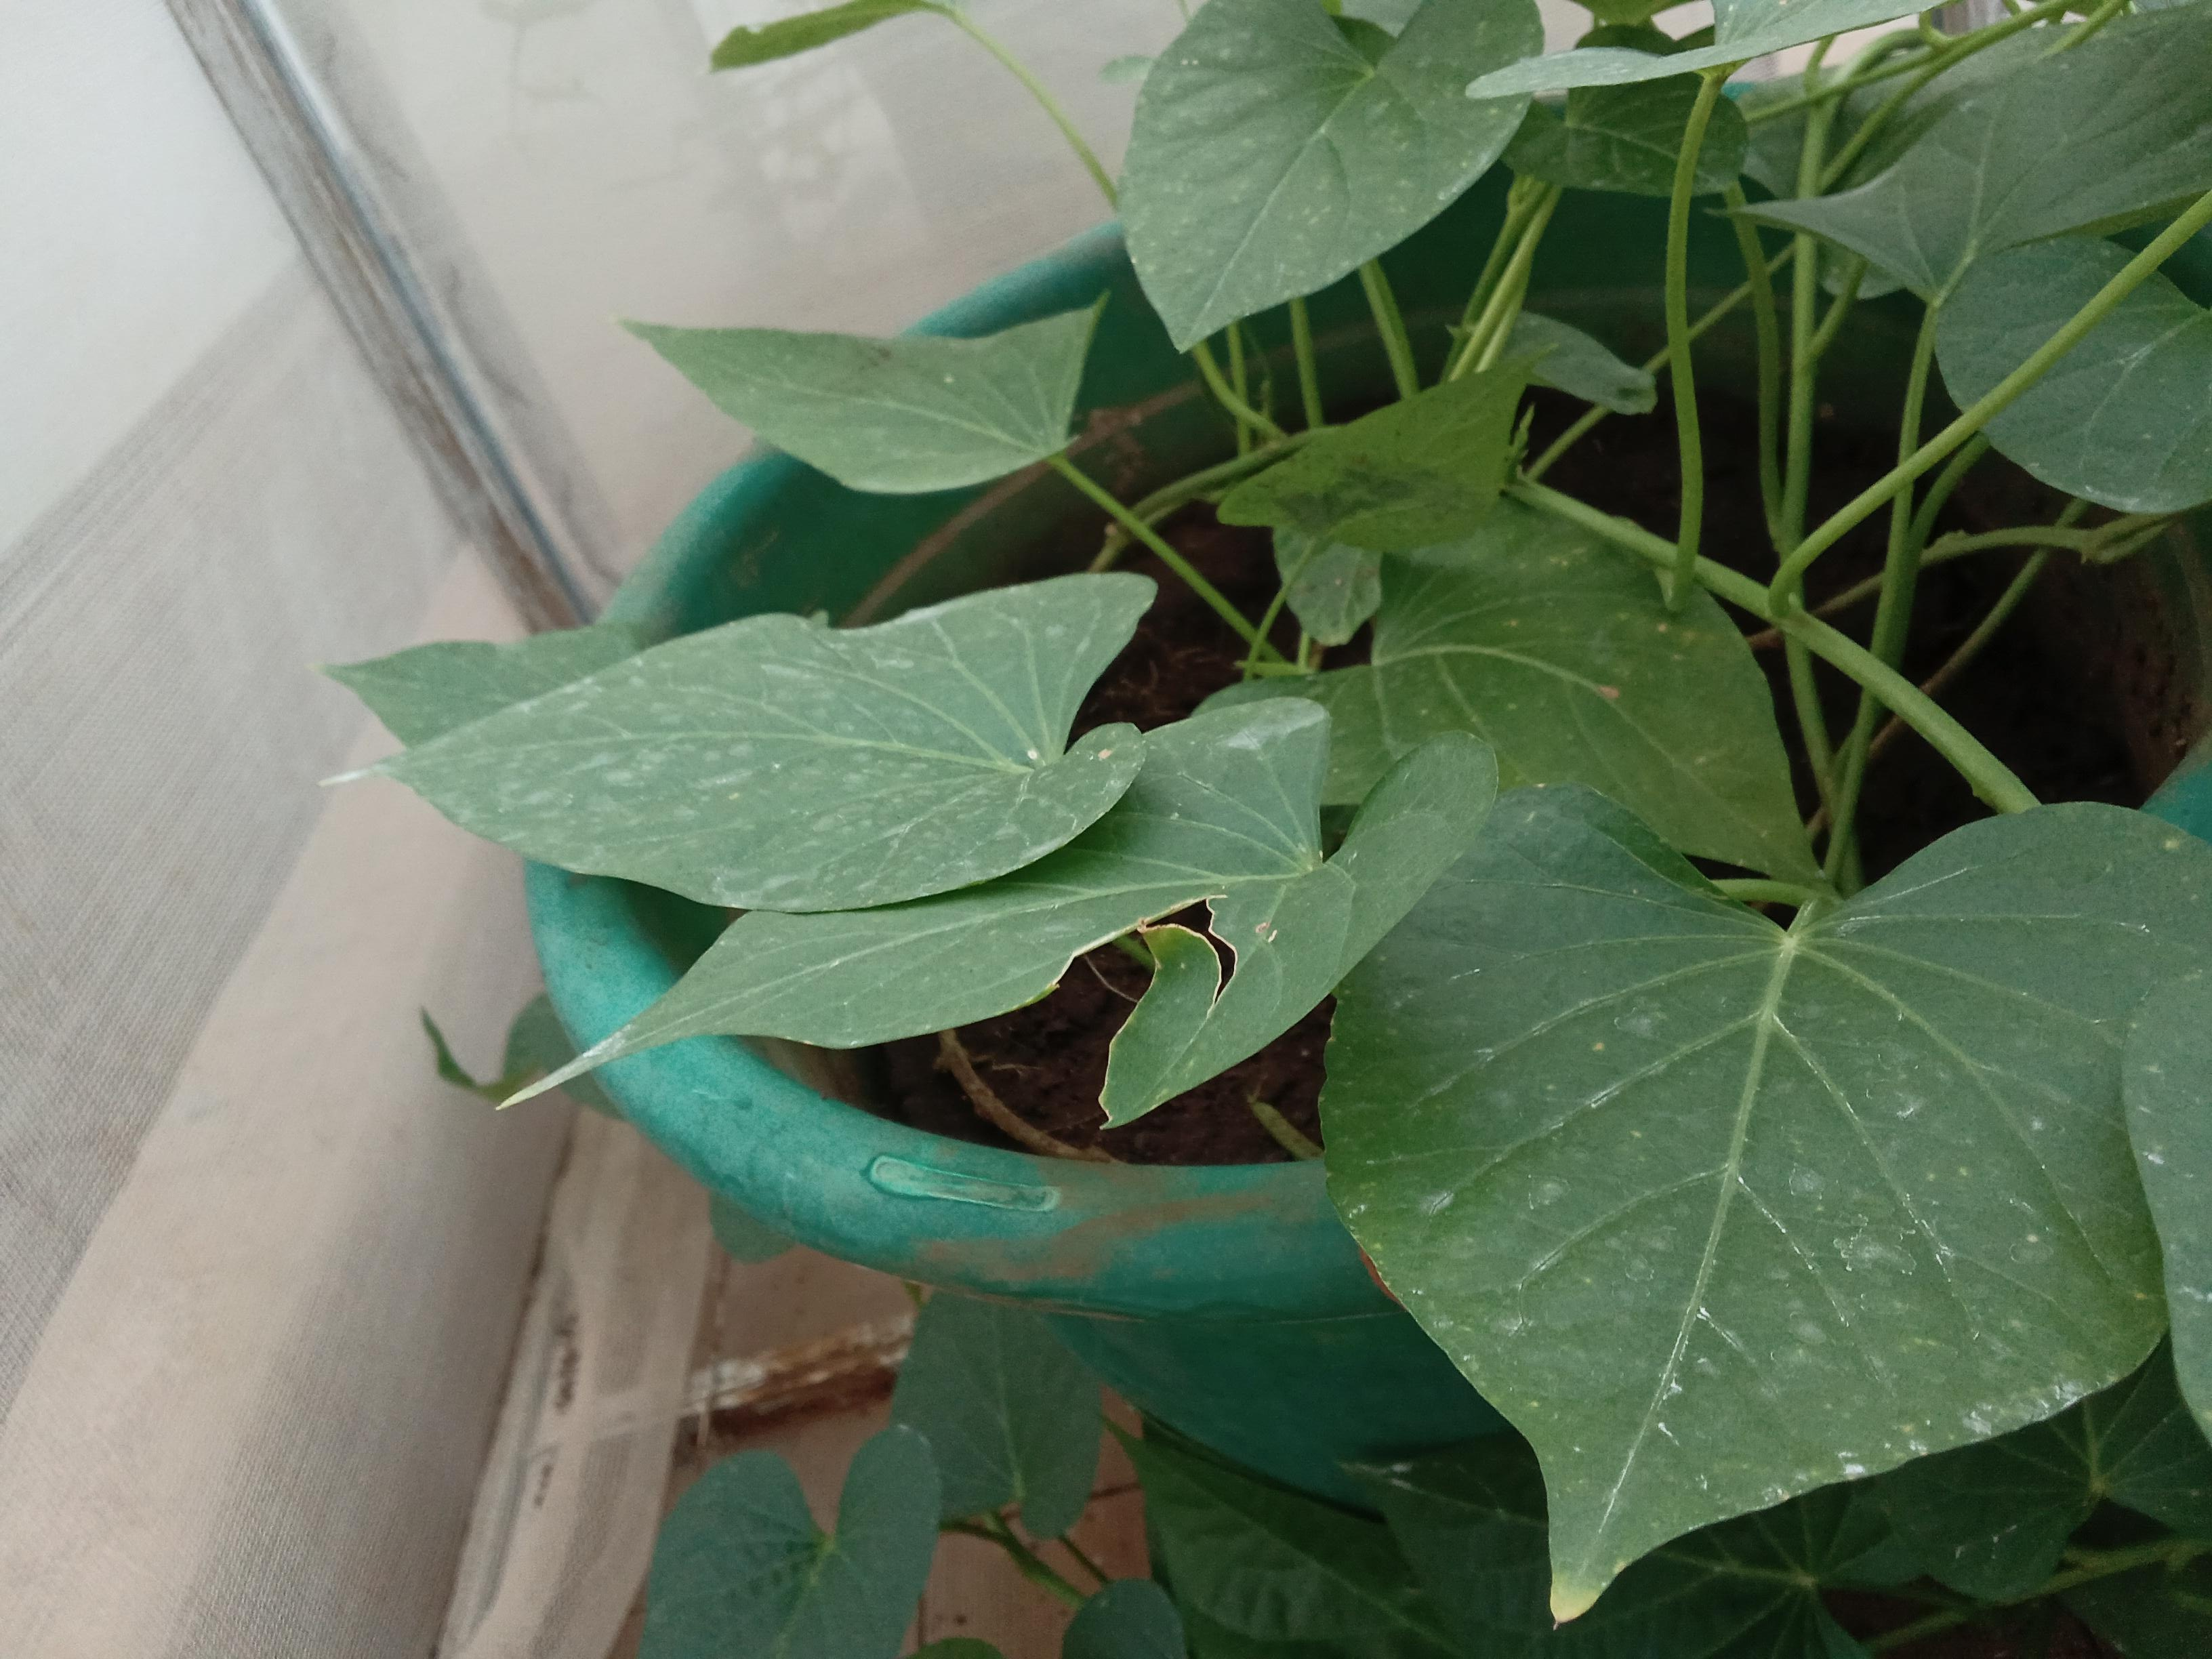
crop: sweet potato
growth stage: vegetative
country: Kenya
